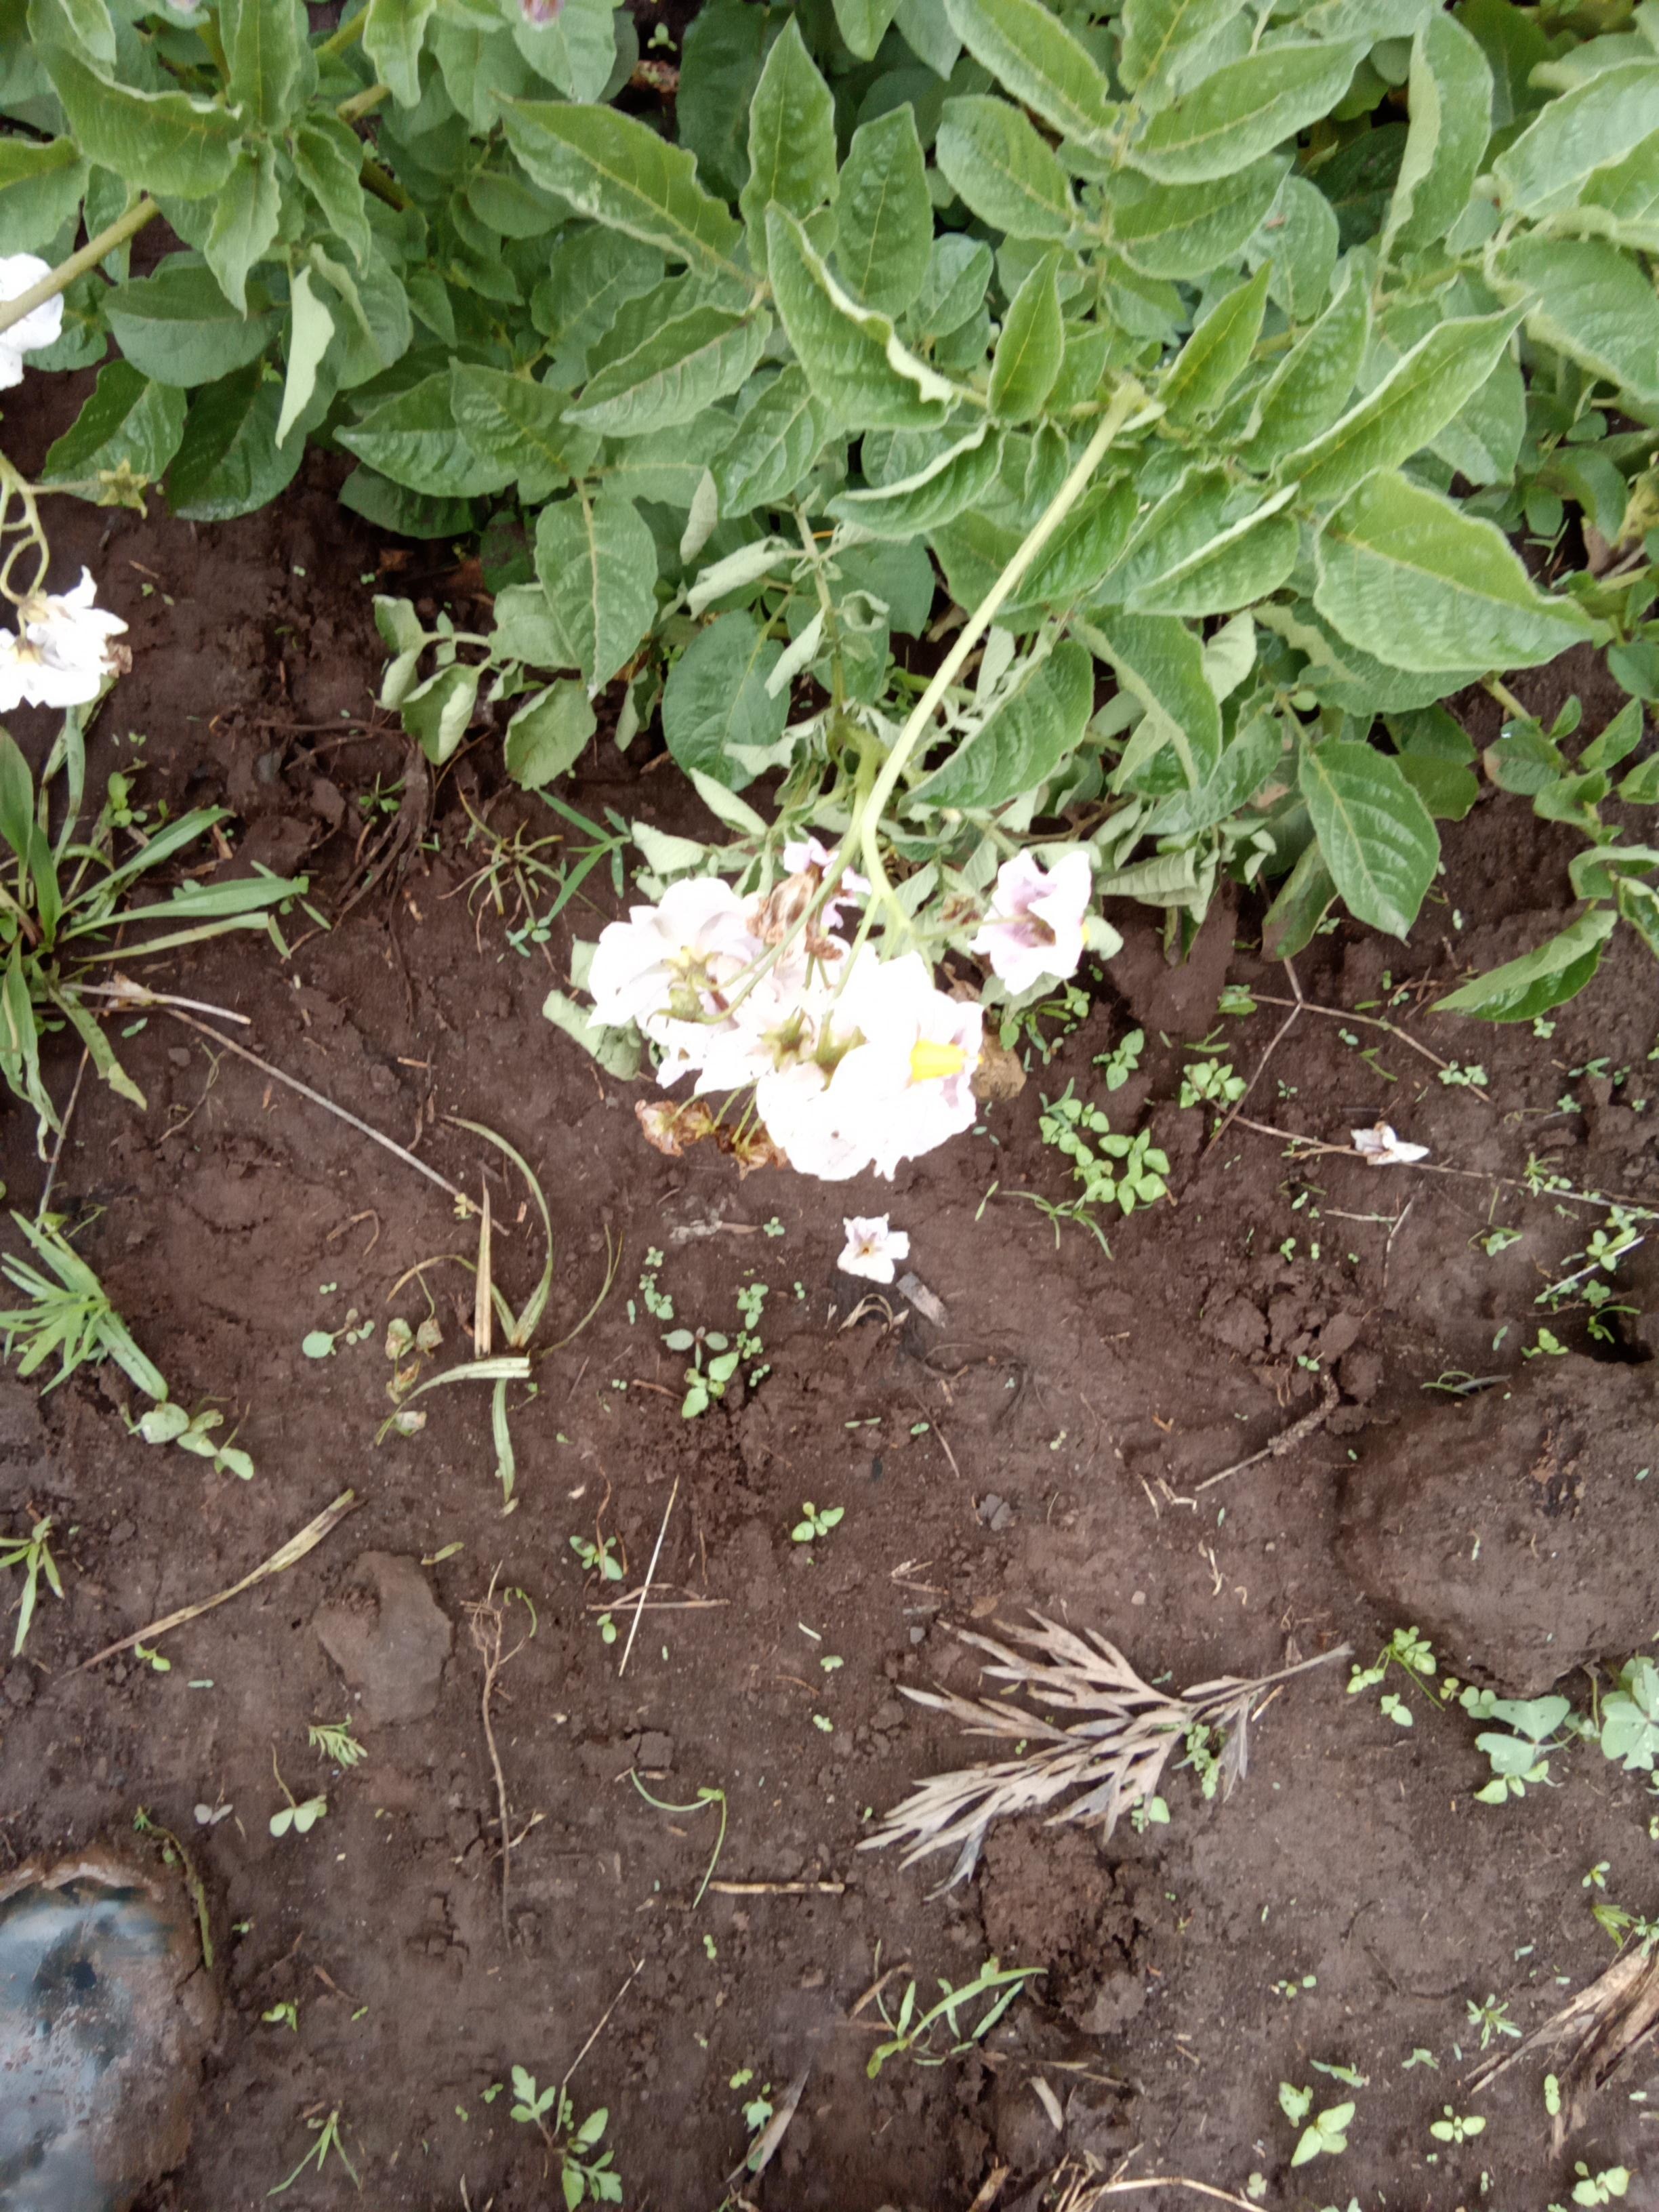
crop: potato
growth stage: flowering
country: Kenya
